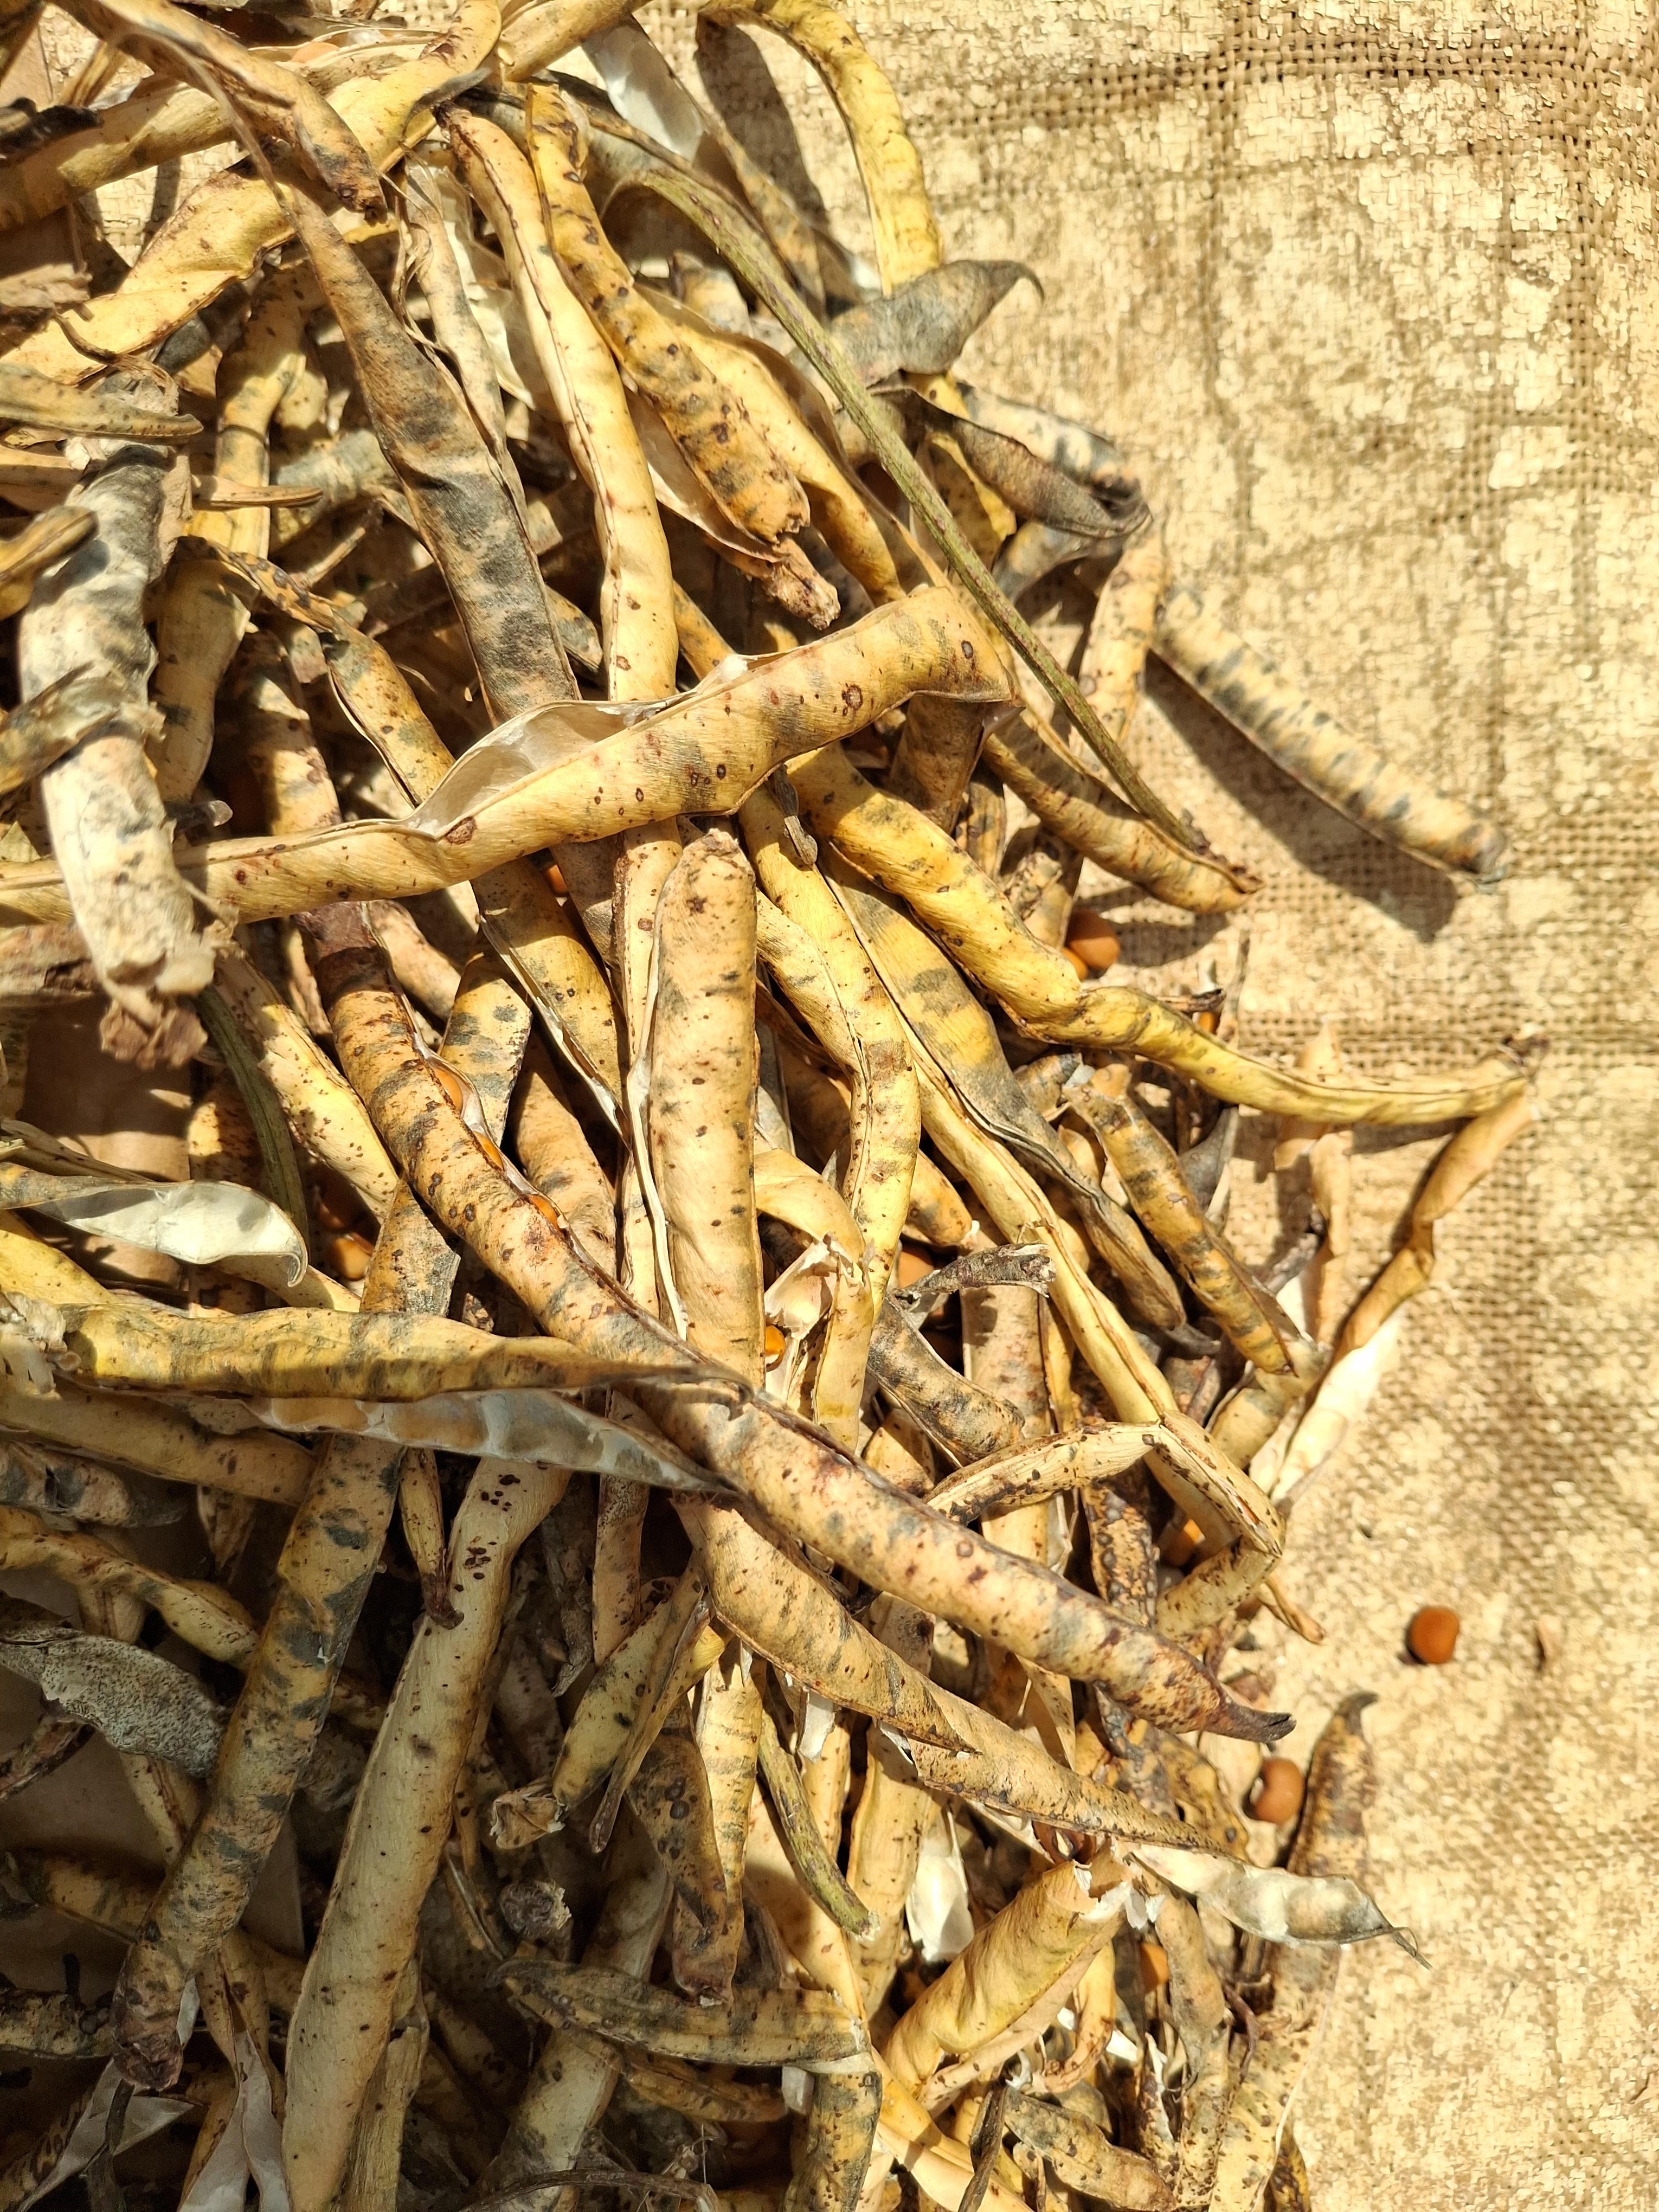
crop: cowpea
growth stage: harvest
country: Nigeria
